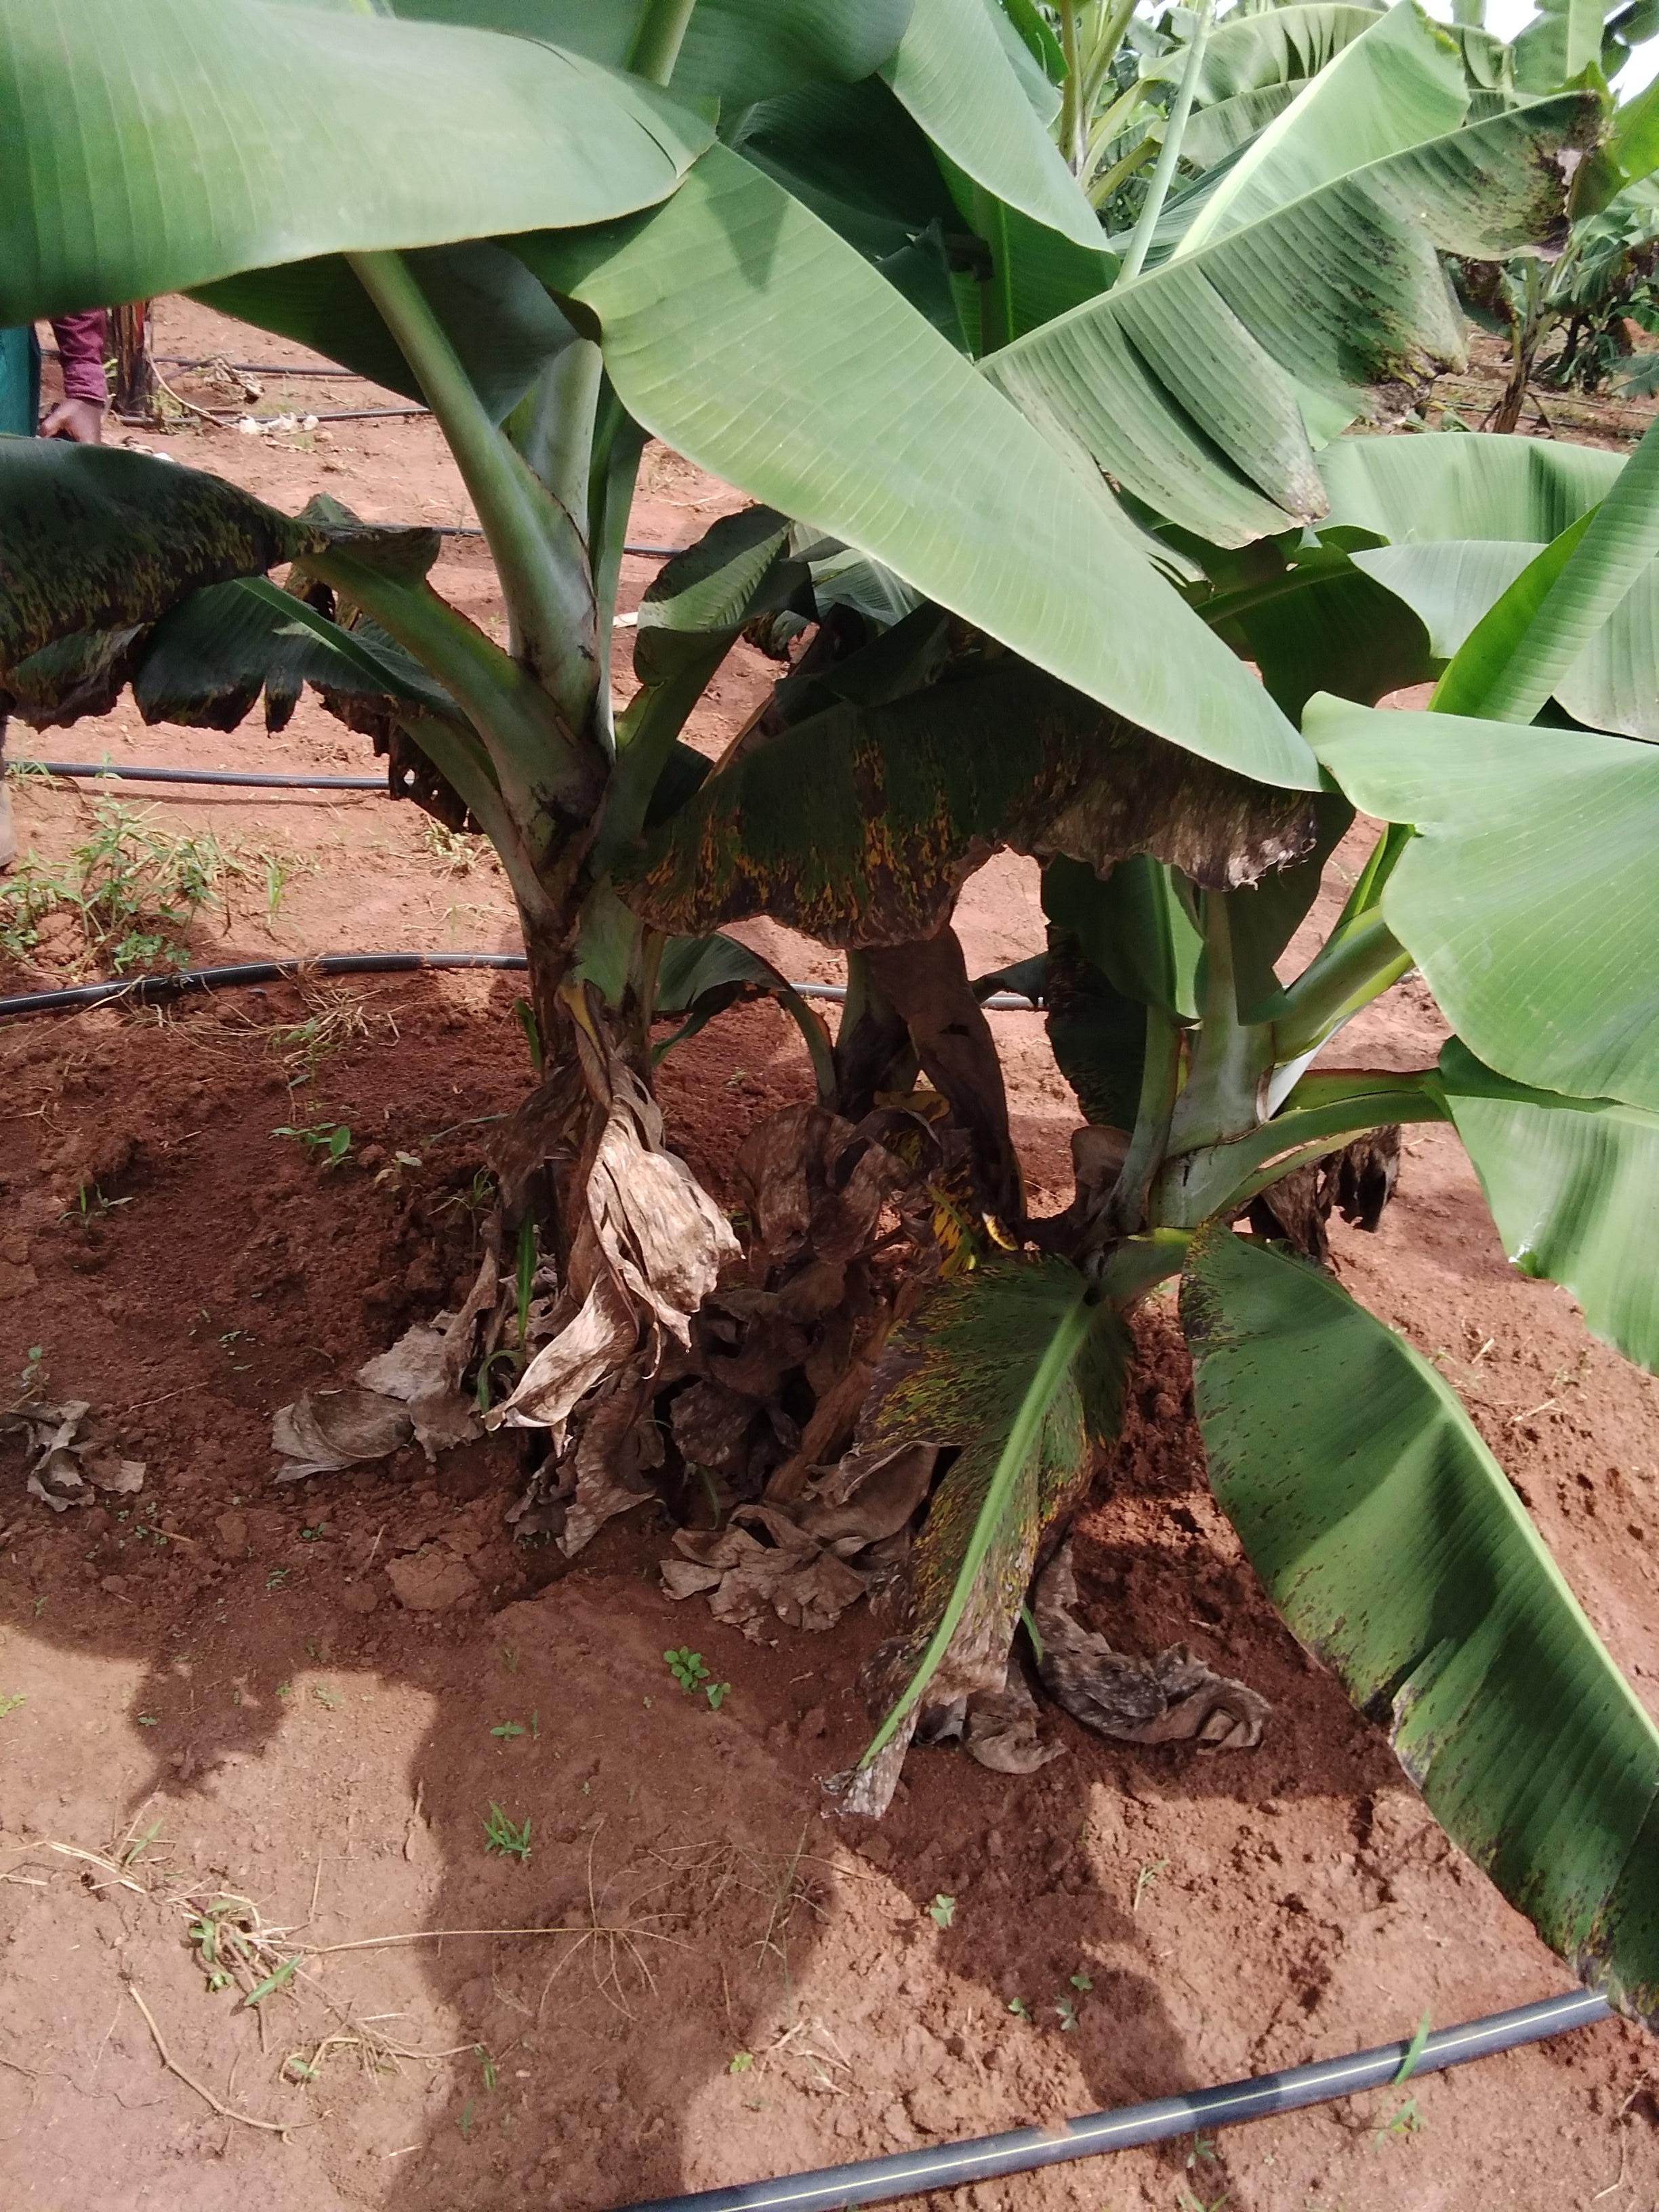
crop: banana
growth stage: vegetative
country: Uganda
